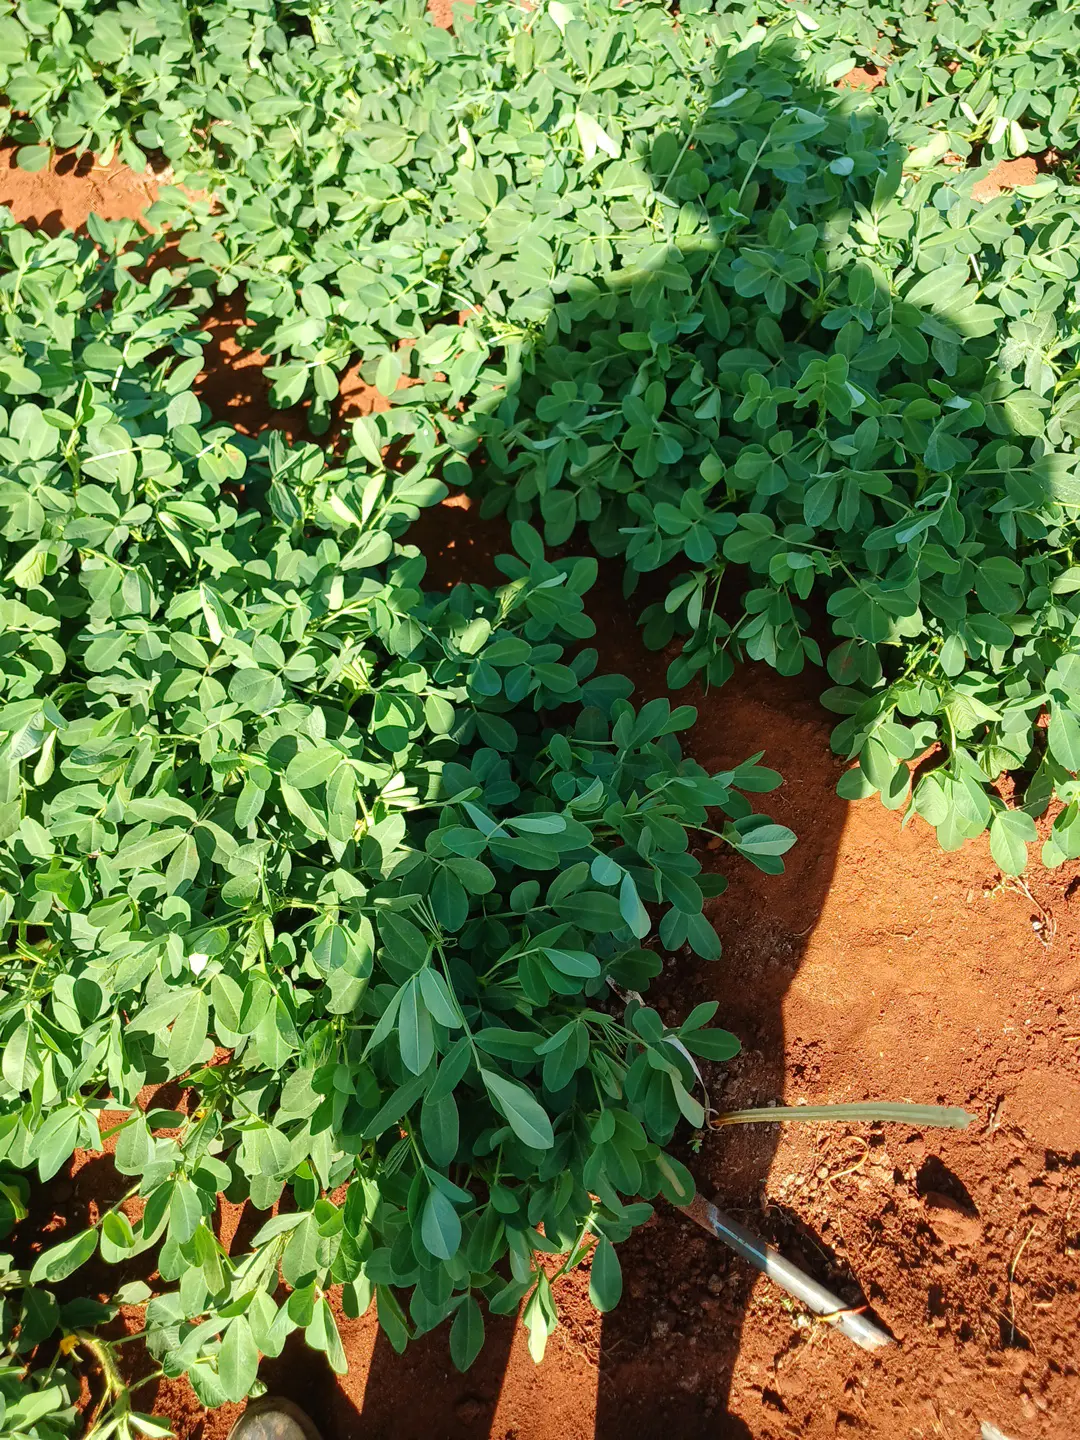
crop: groundnut
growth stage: flowering
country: Kenya
